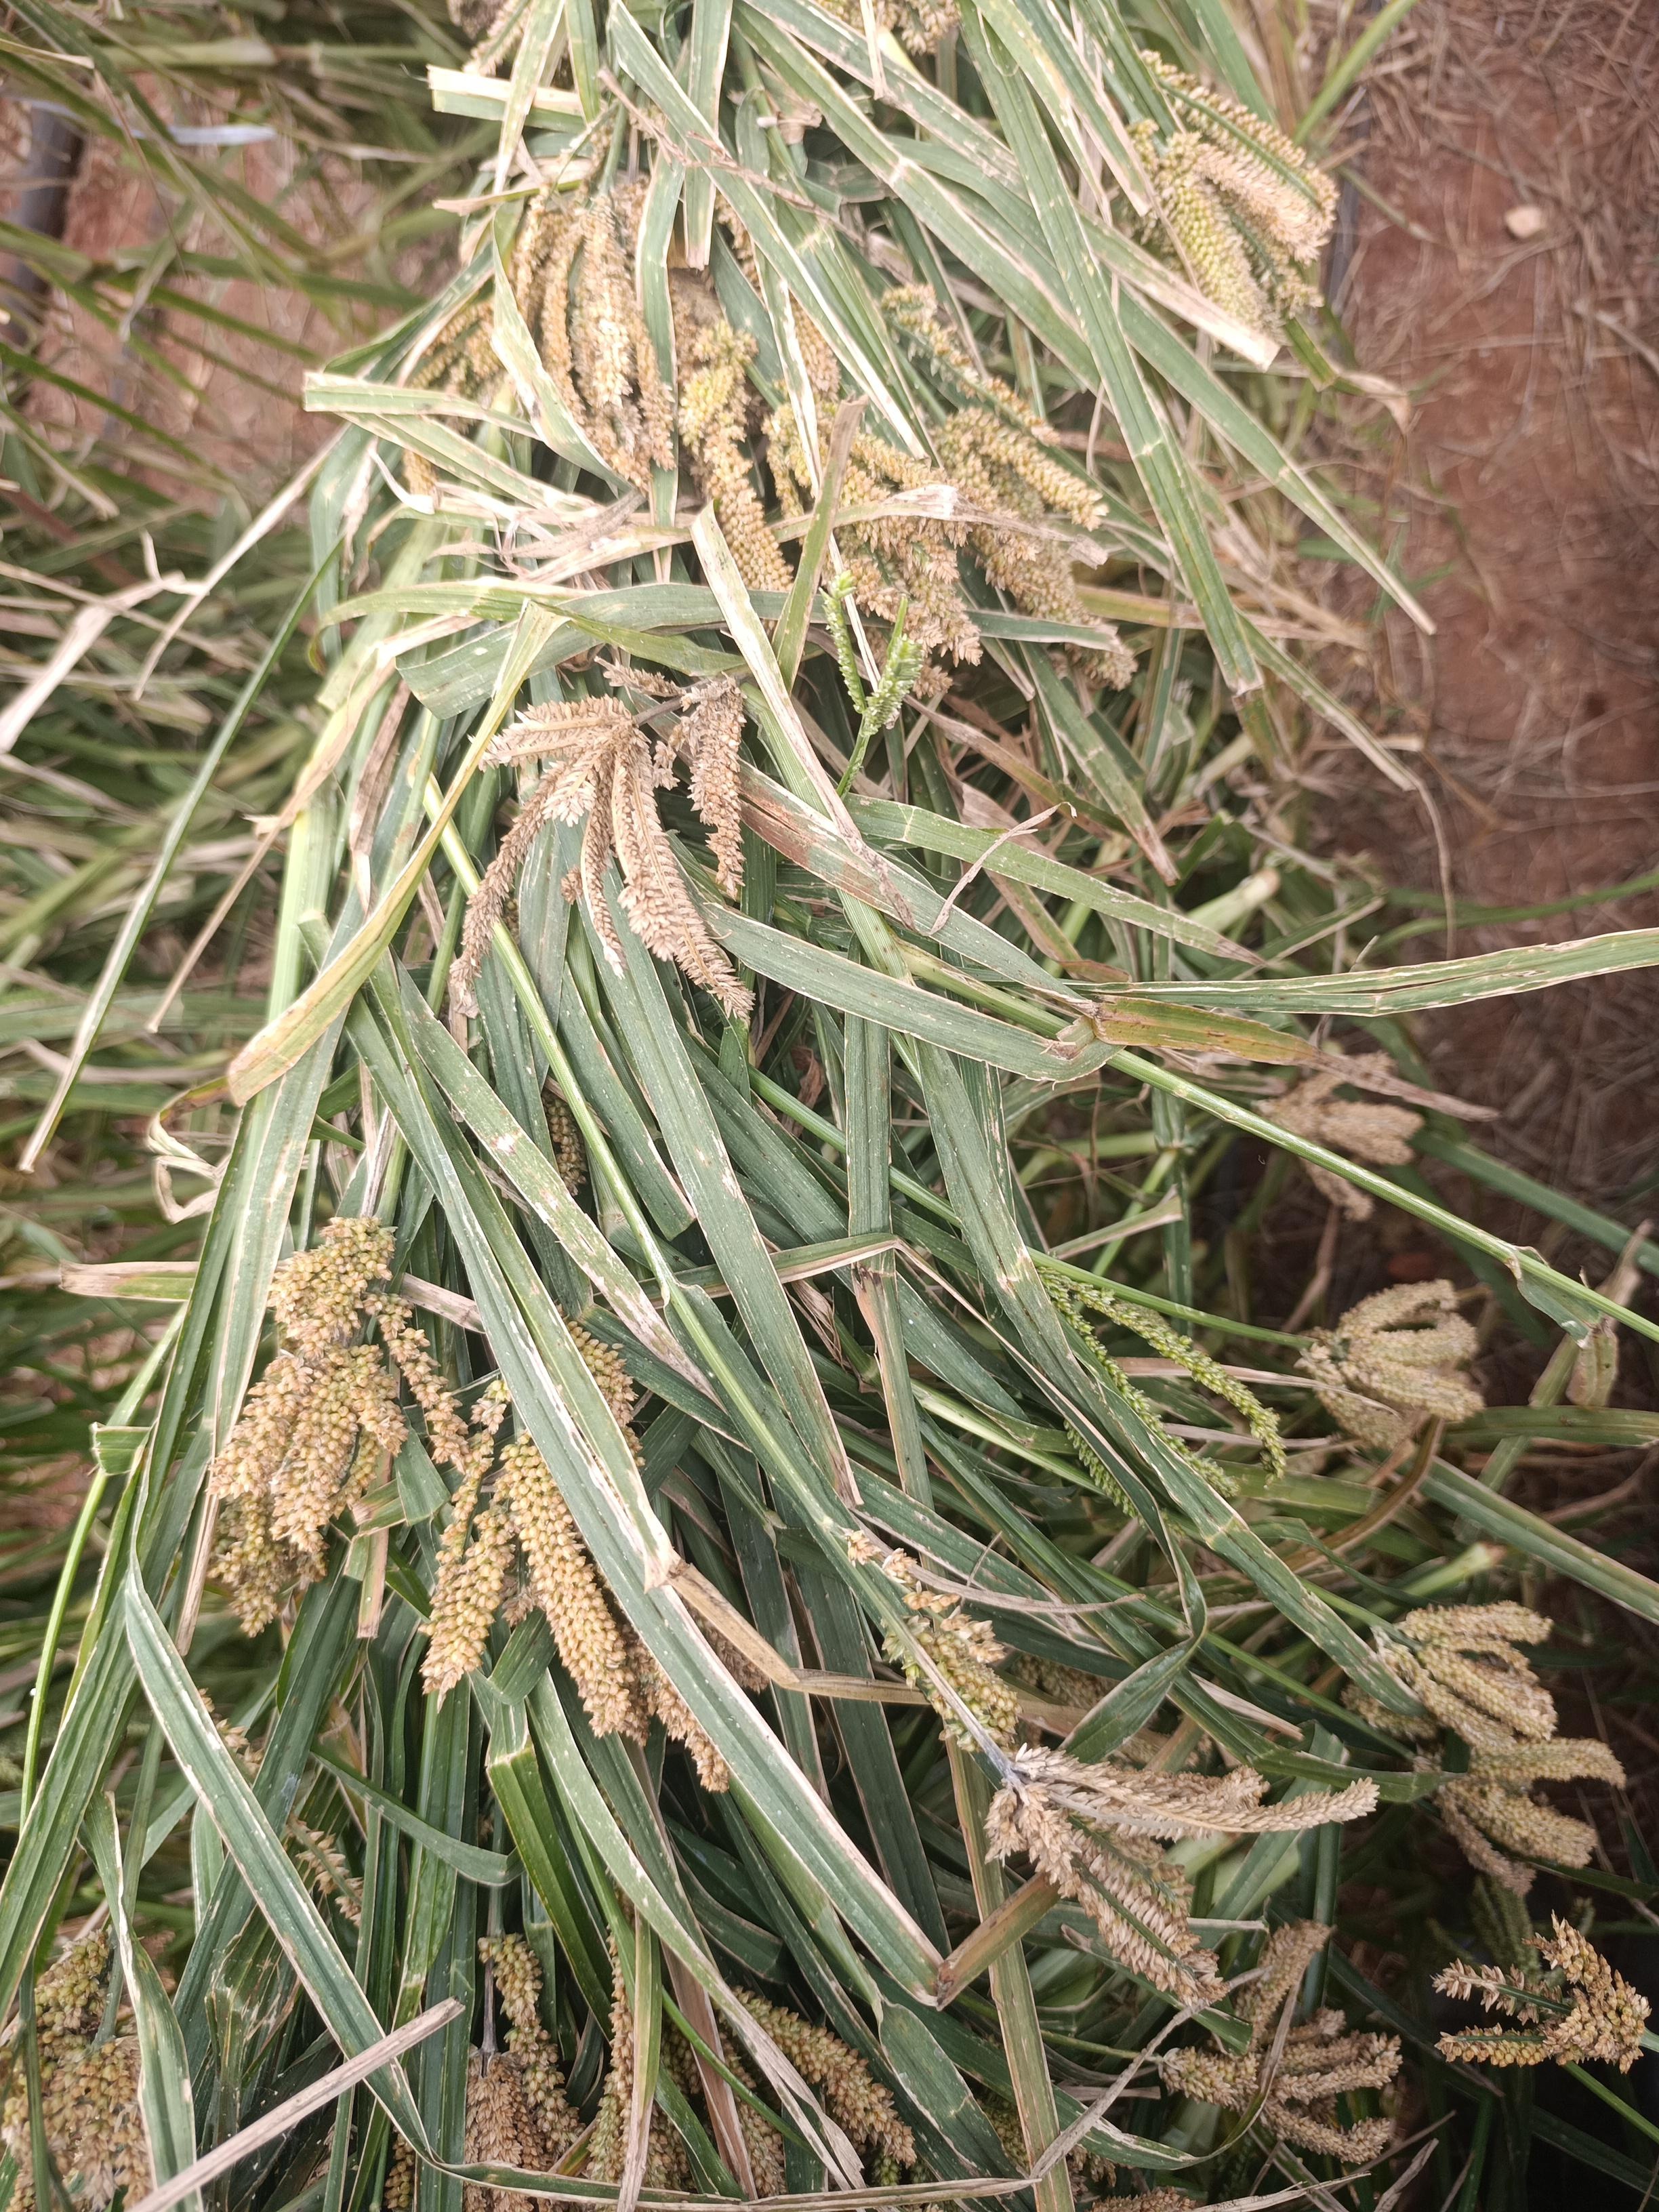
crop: finger millet
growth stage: filling grain
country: Kenya
